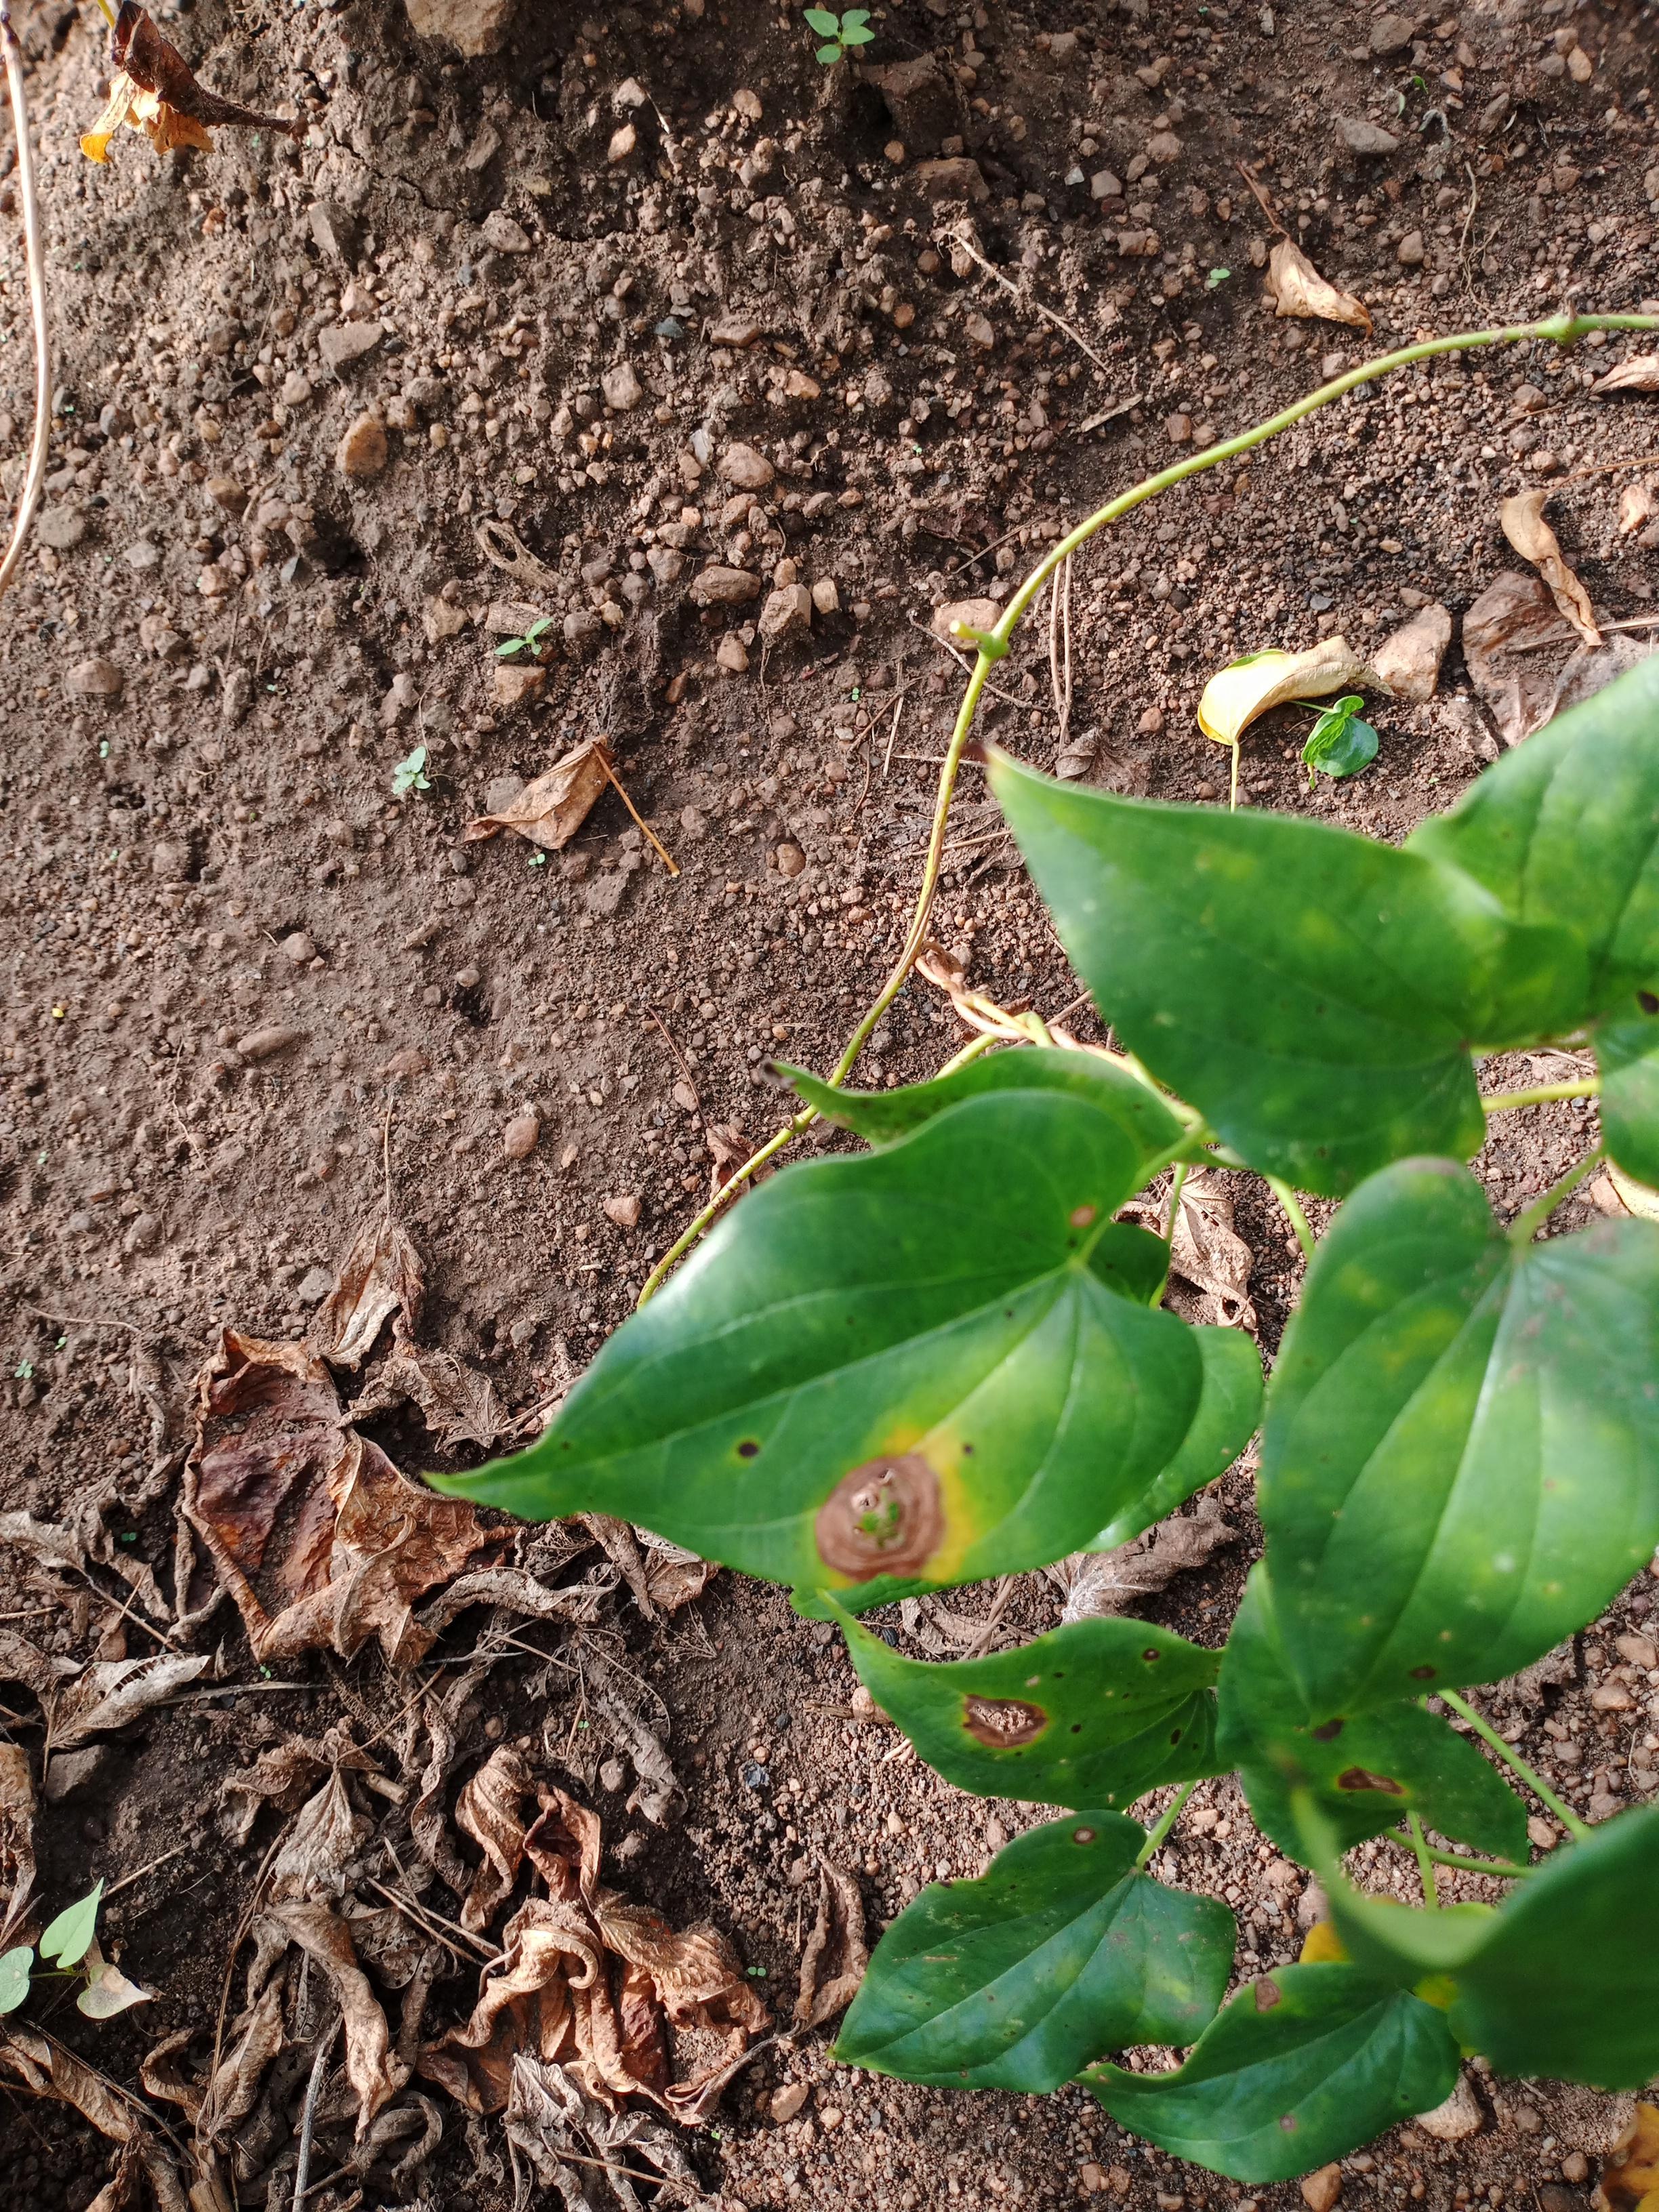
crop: yam
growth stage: vegetative
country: Nigeria
